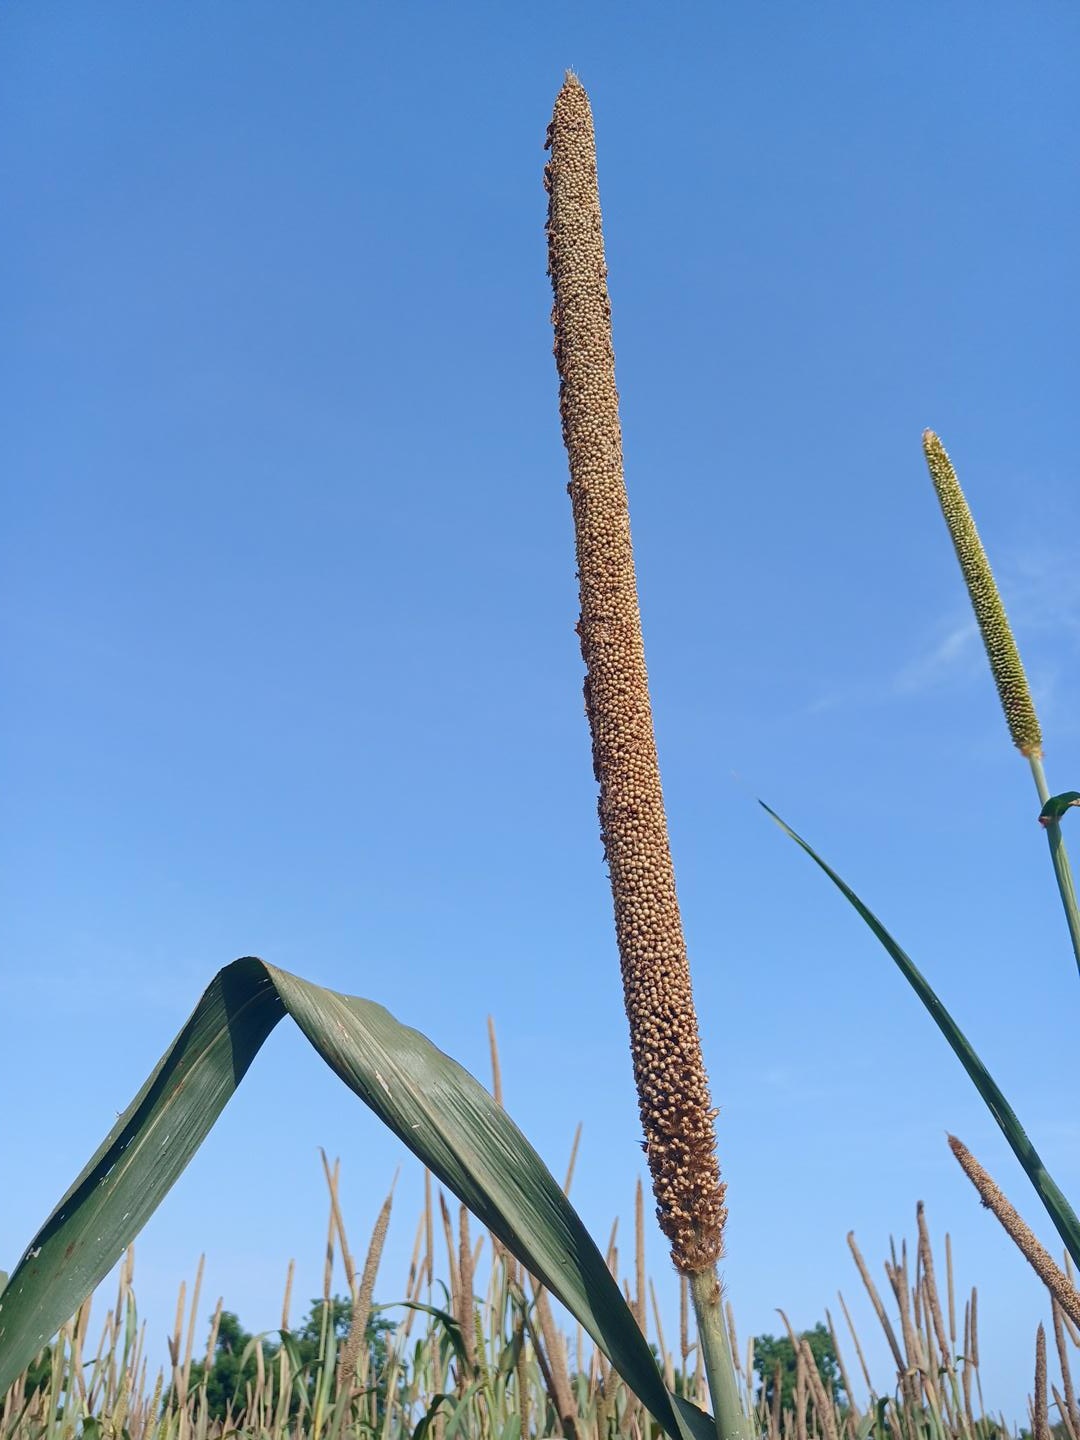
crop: pearl millet
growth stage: maturity
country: Senegal
